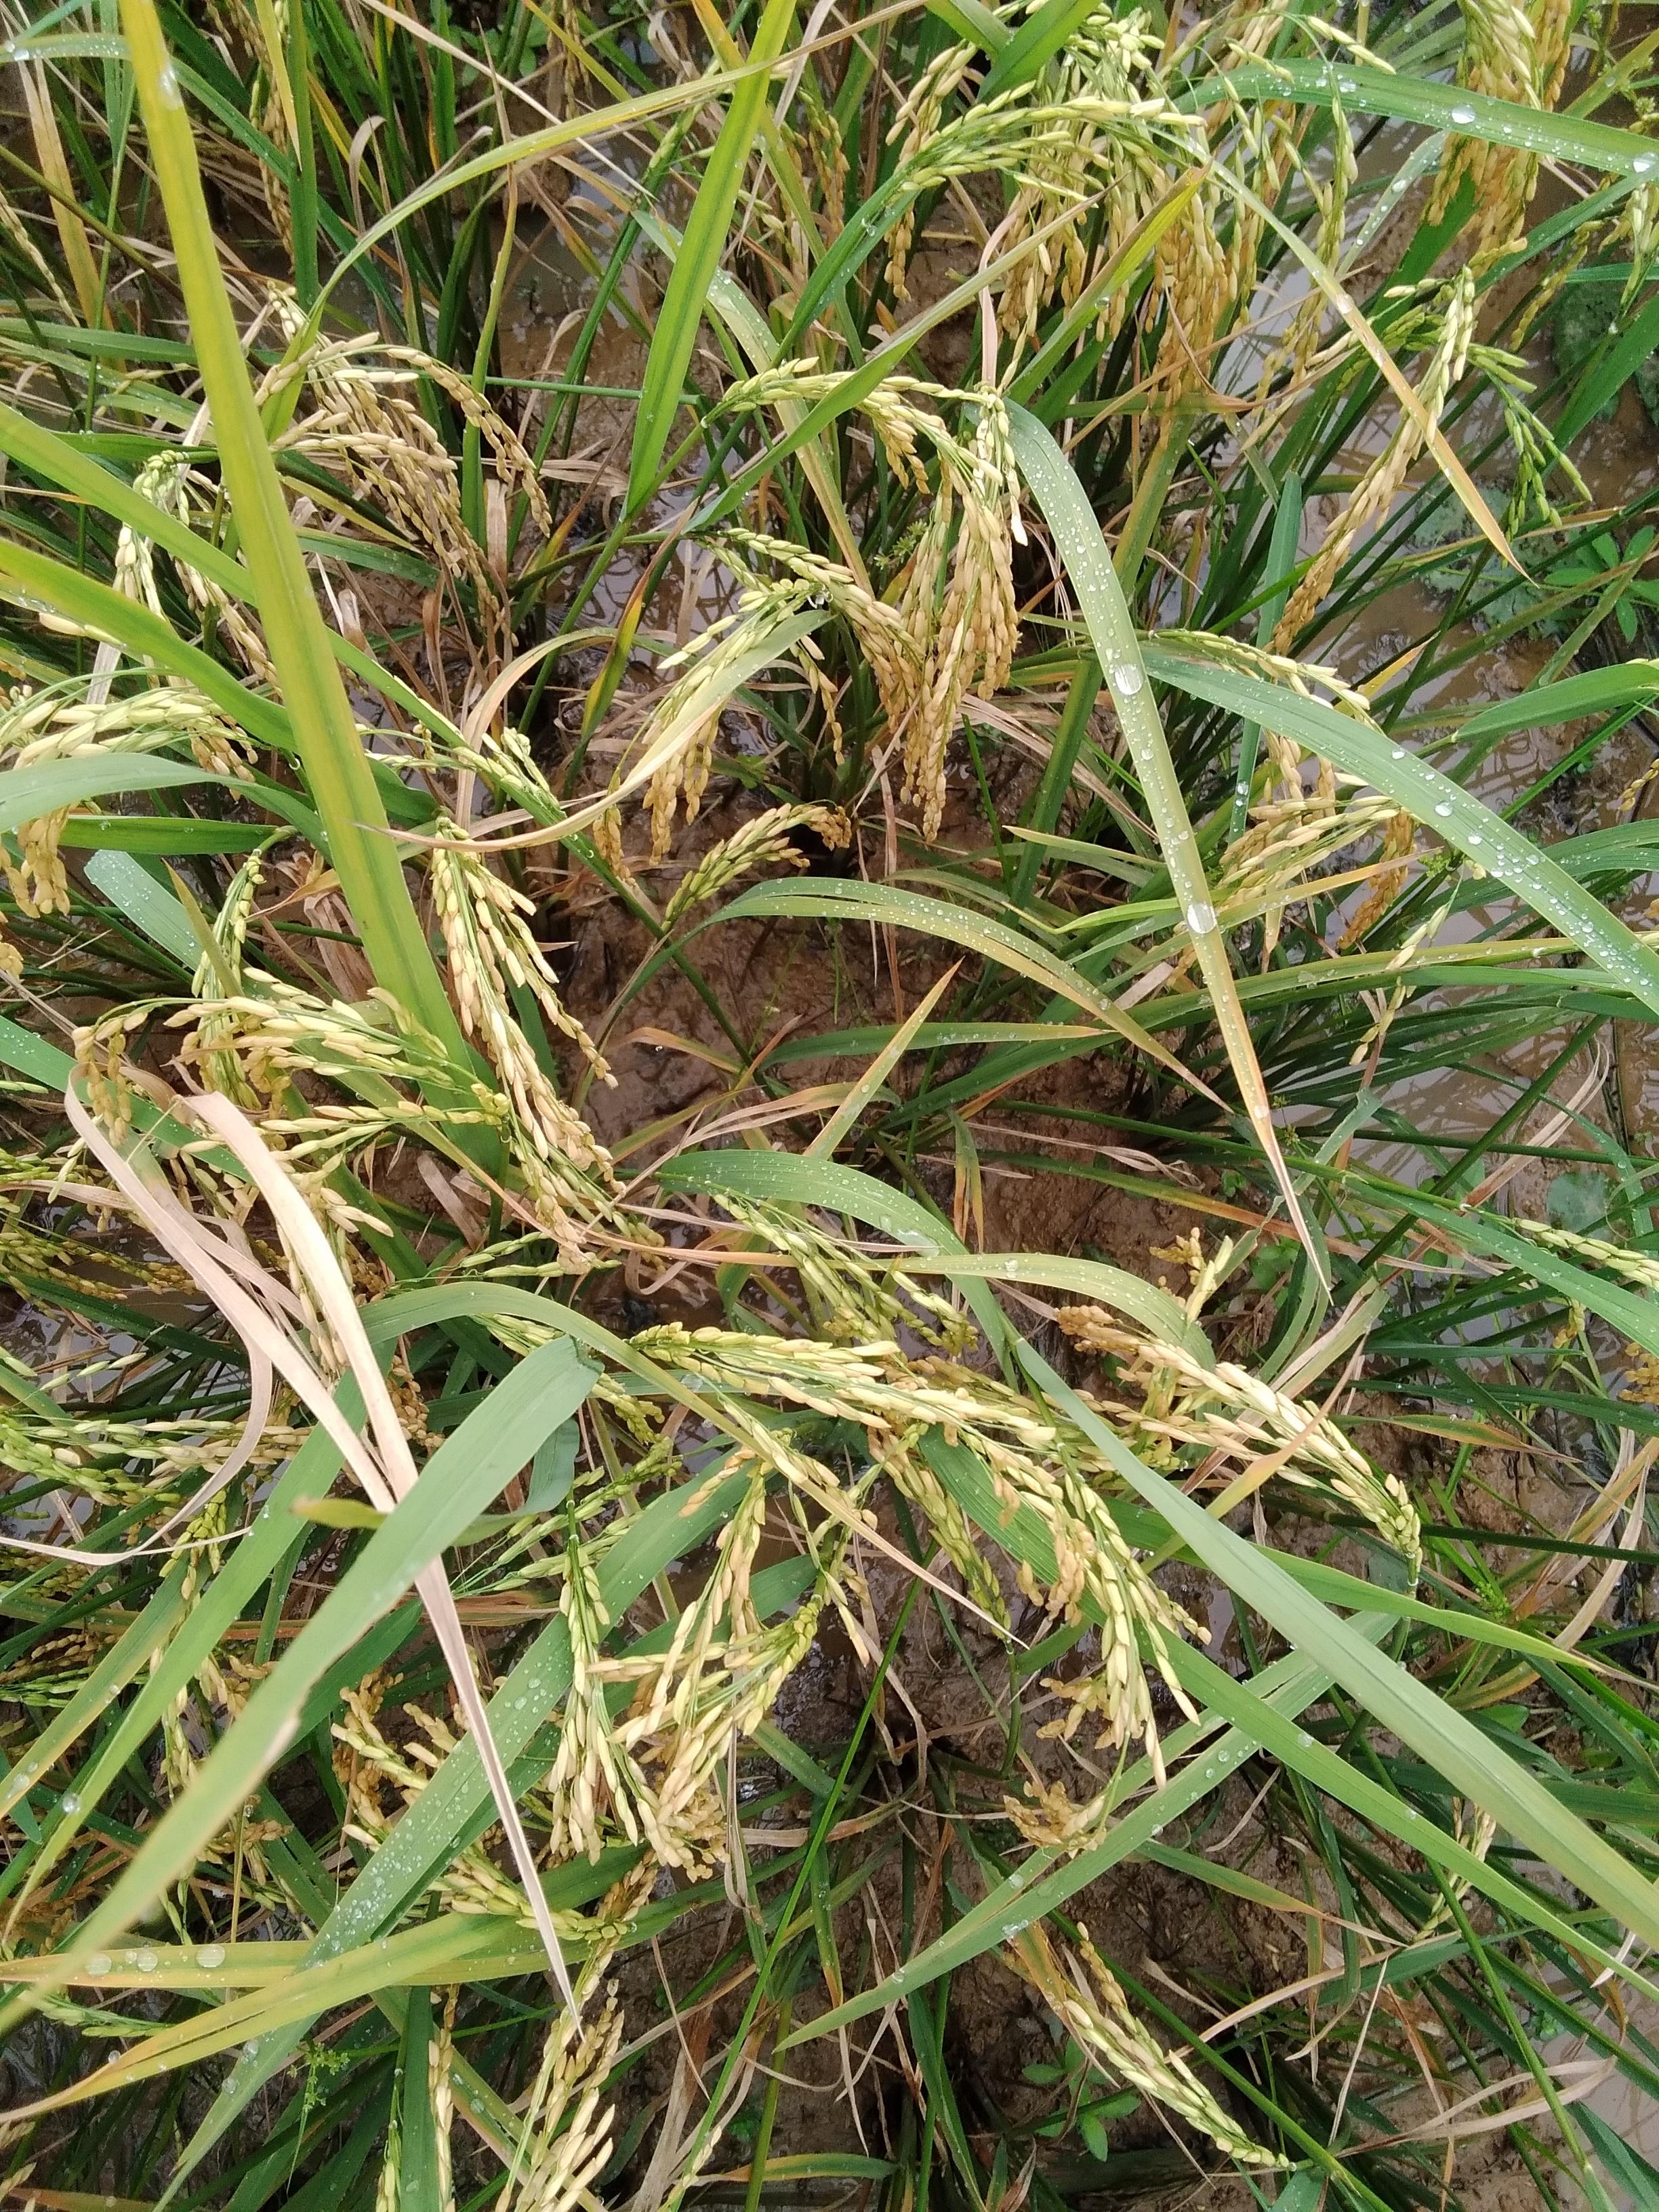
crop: rice
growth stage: ripening
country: Nigeria
